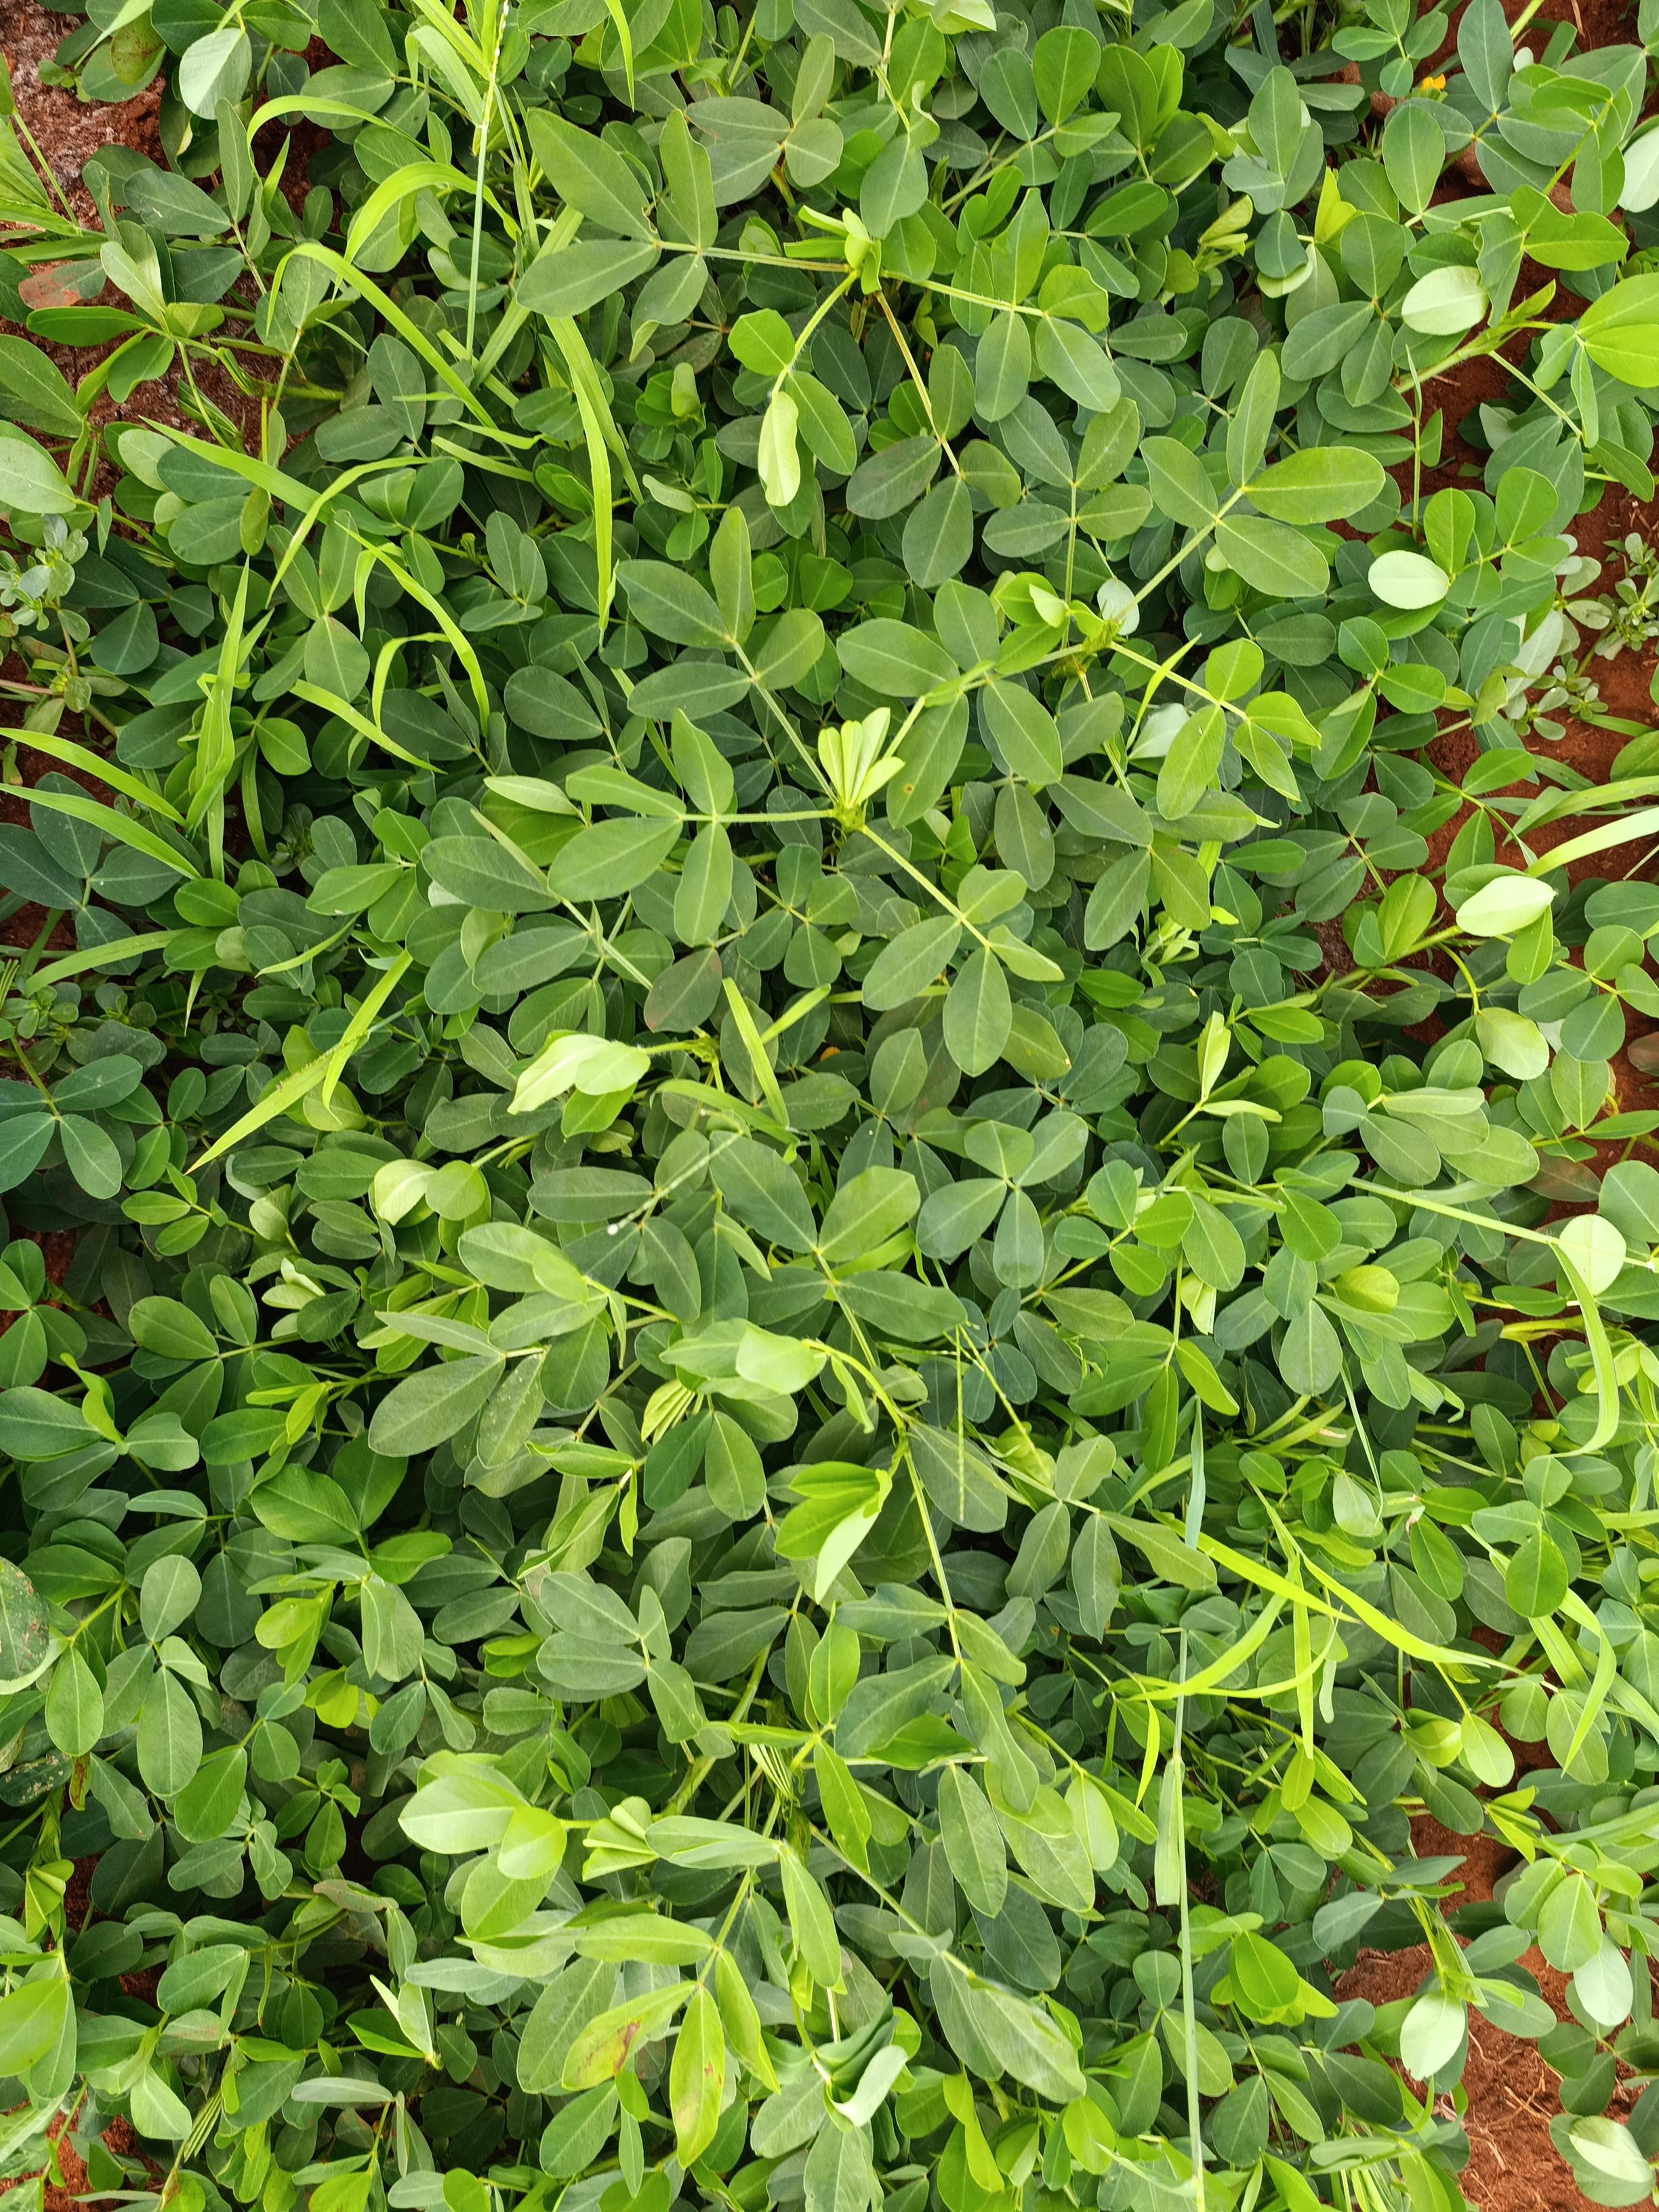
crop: groundnut
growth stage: flowering
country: Kenya
